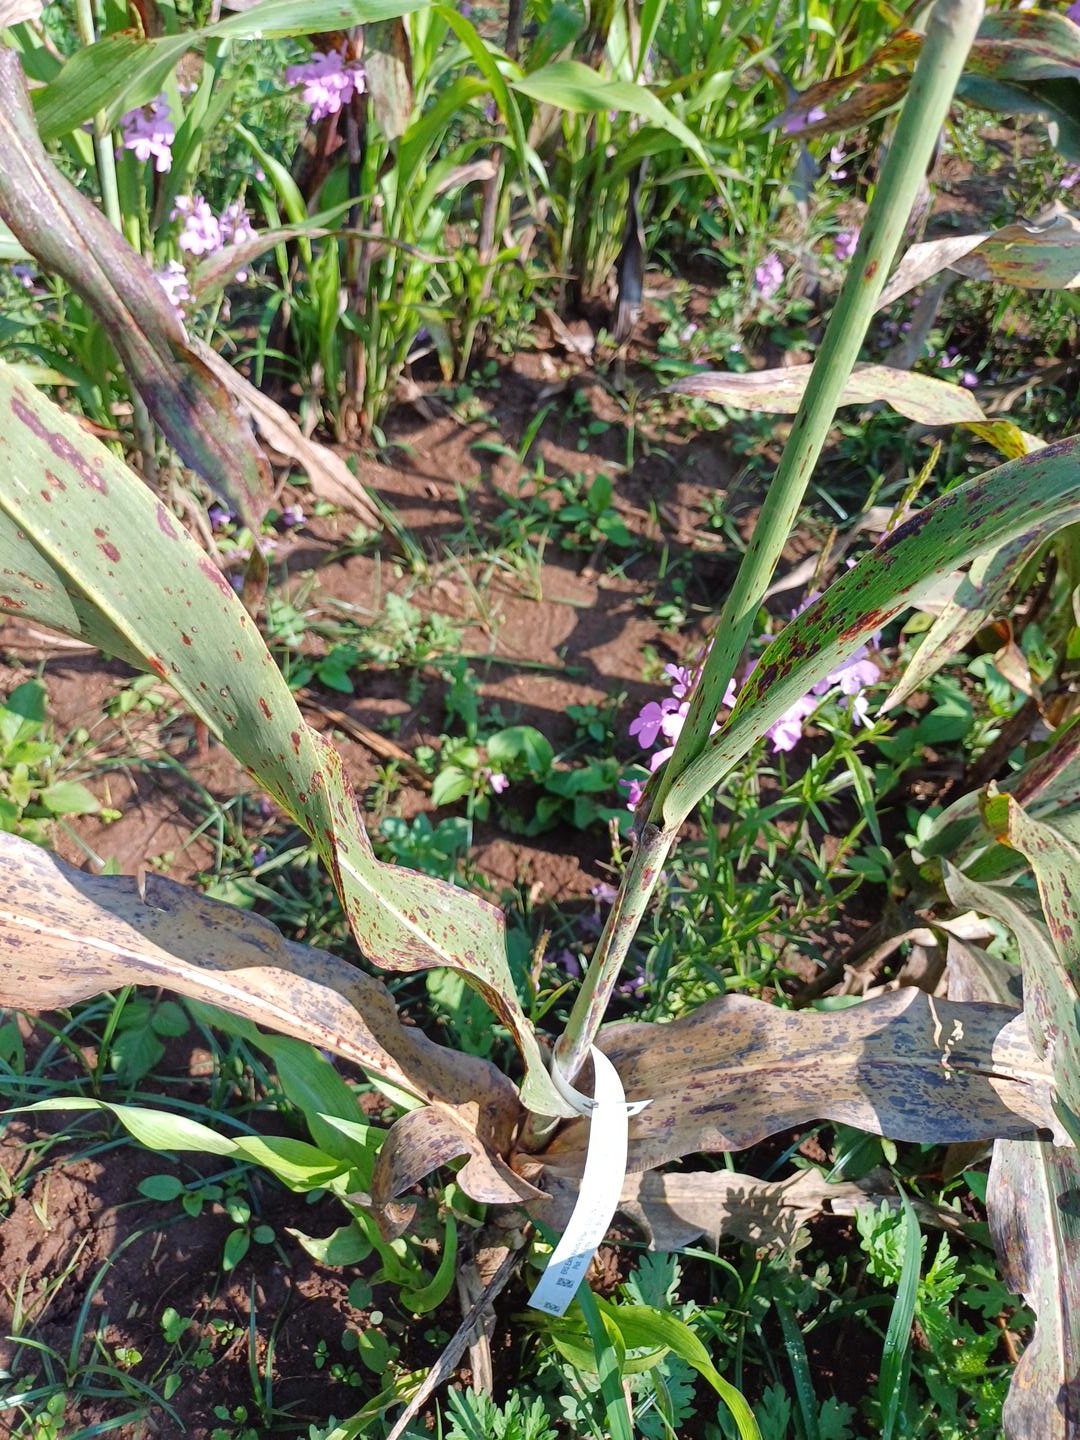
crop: sorghum
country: Kenya
